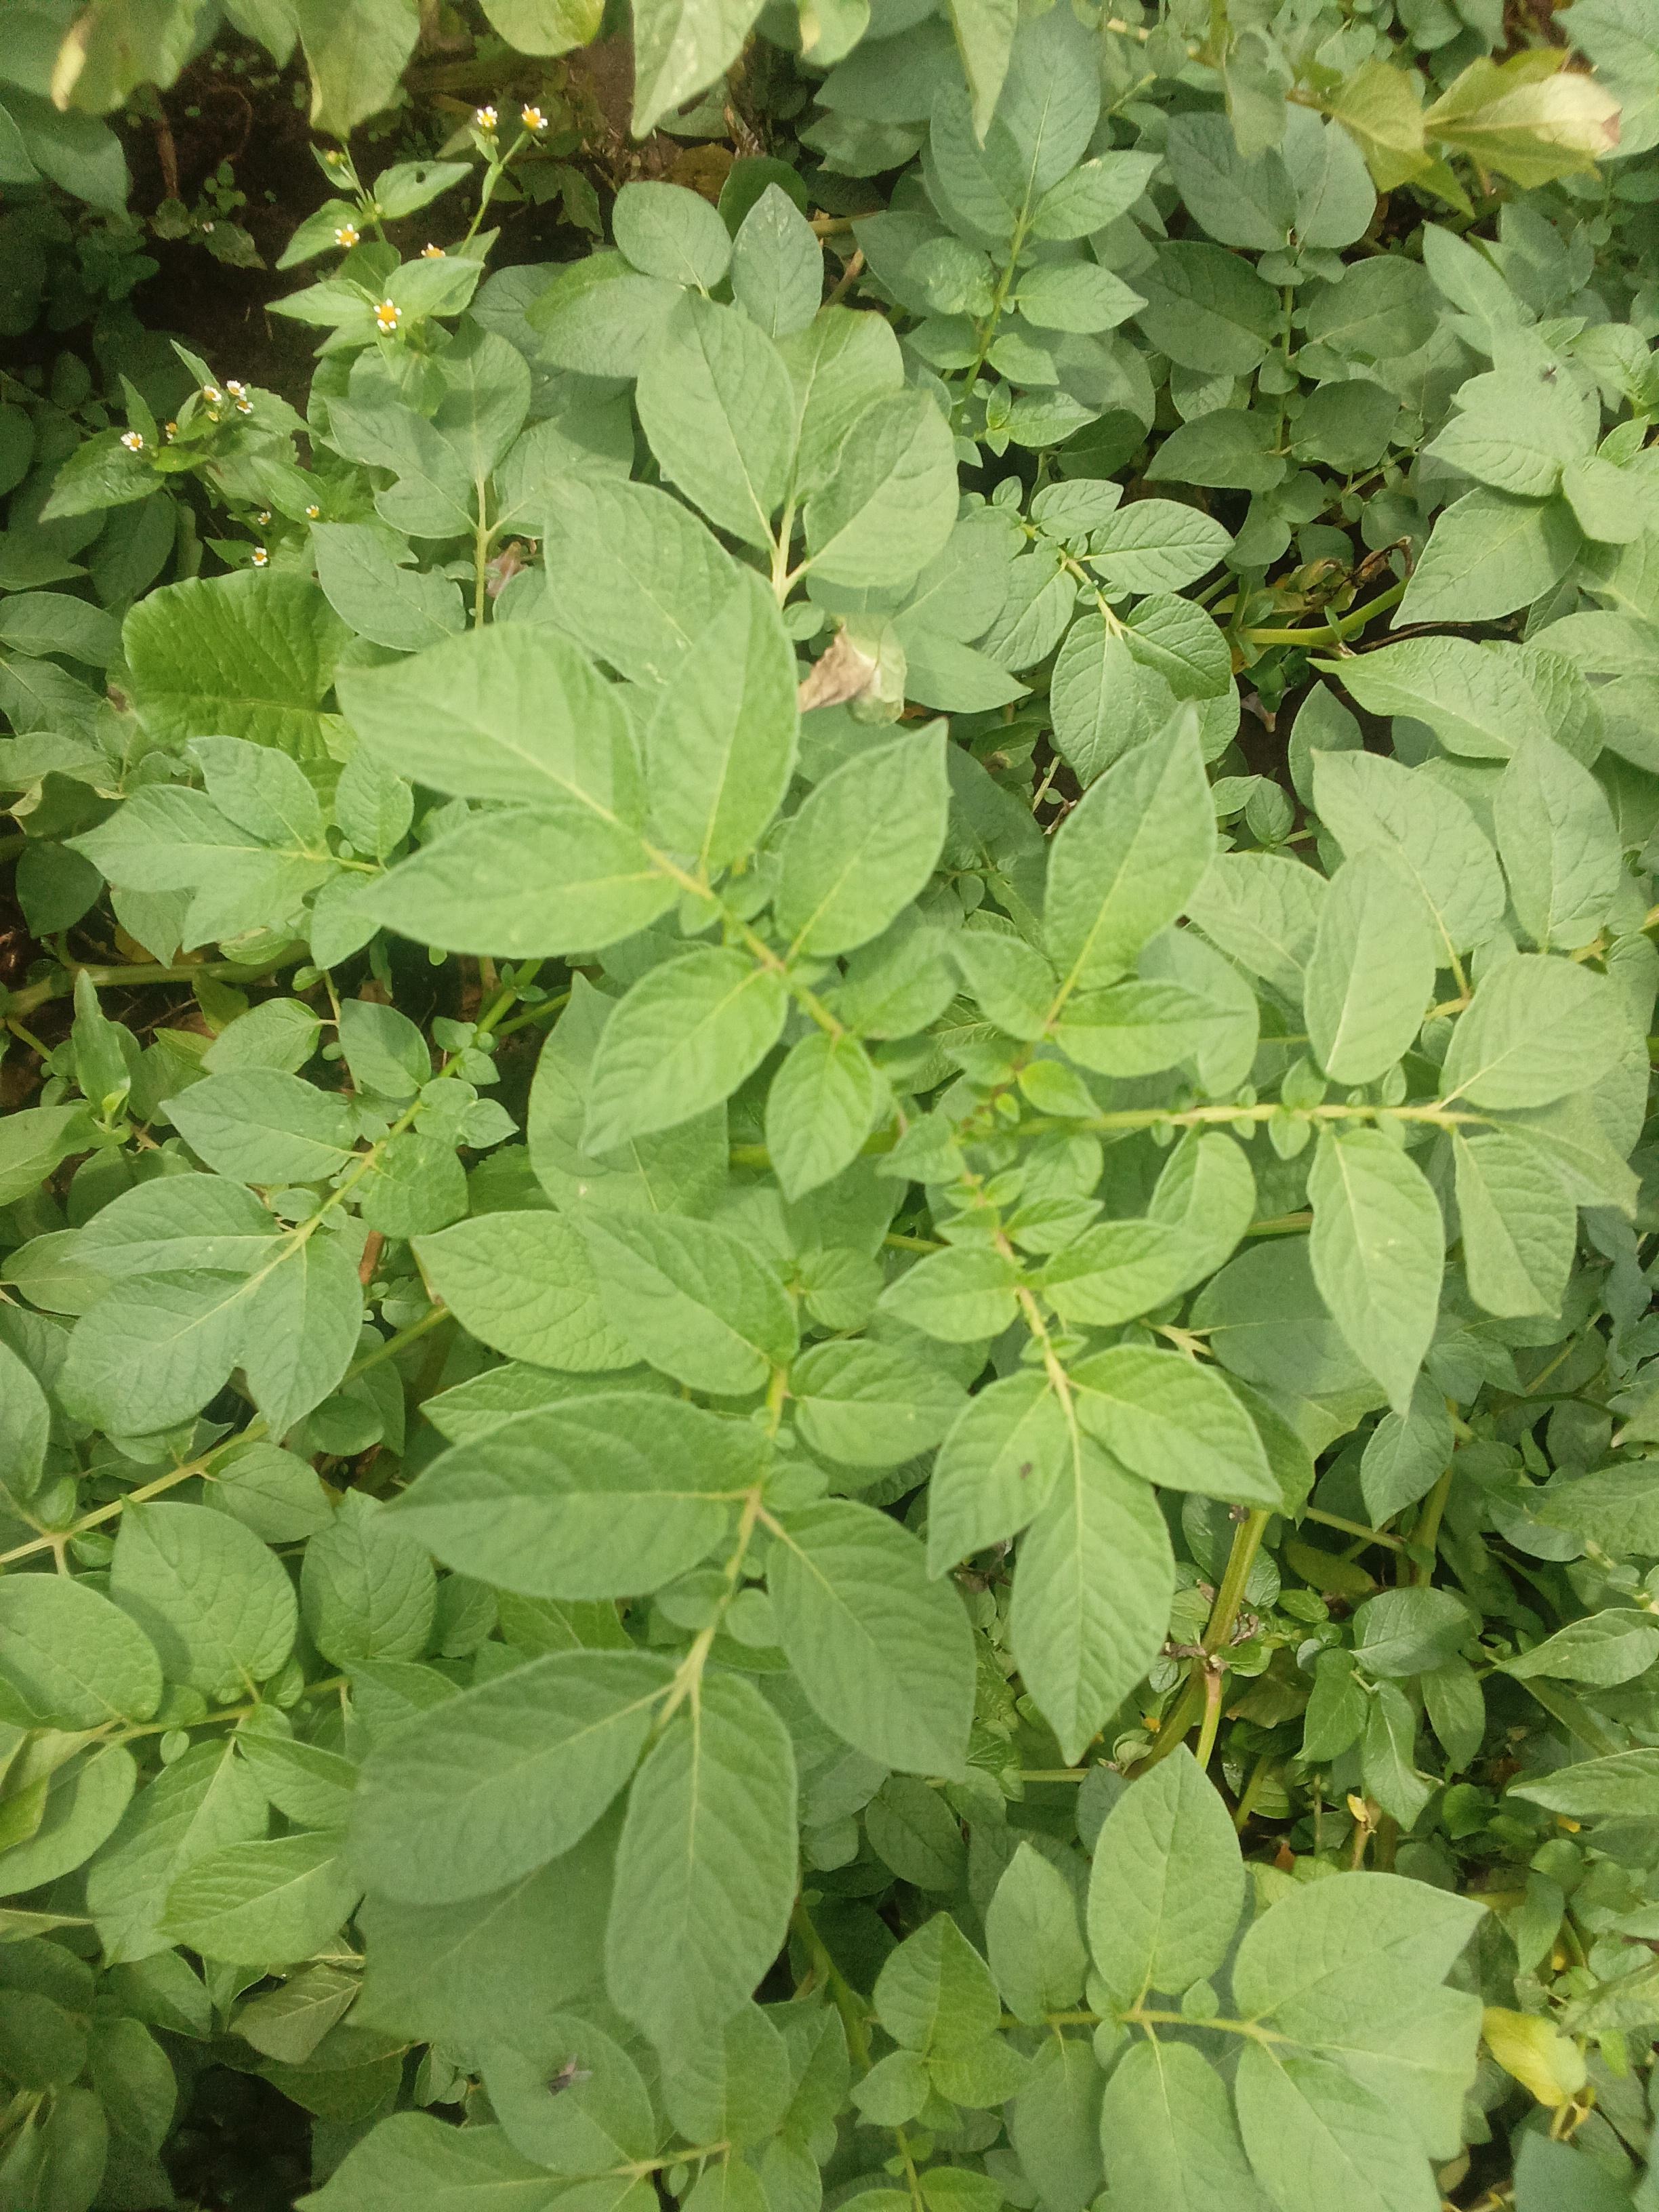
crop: potato
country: Kenya
